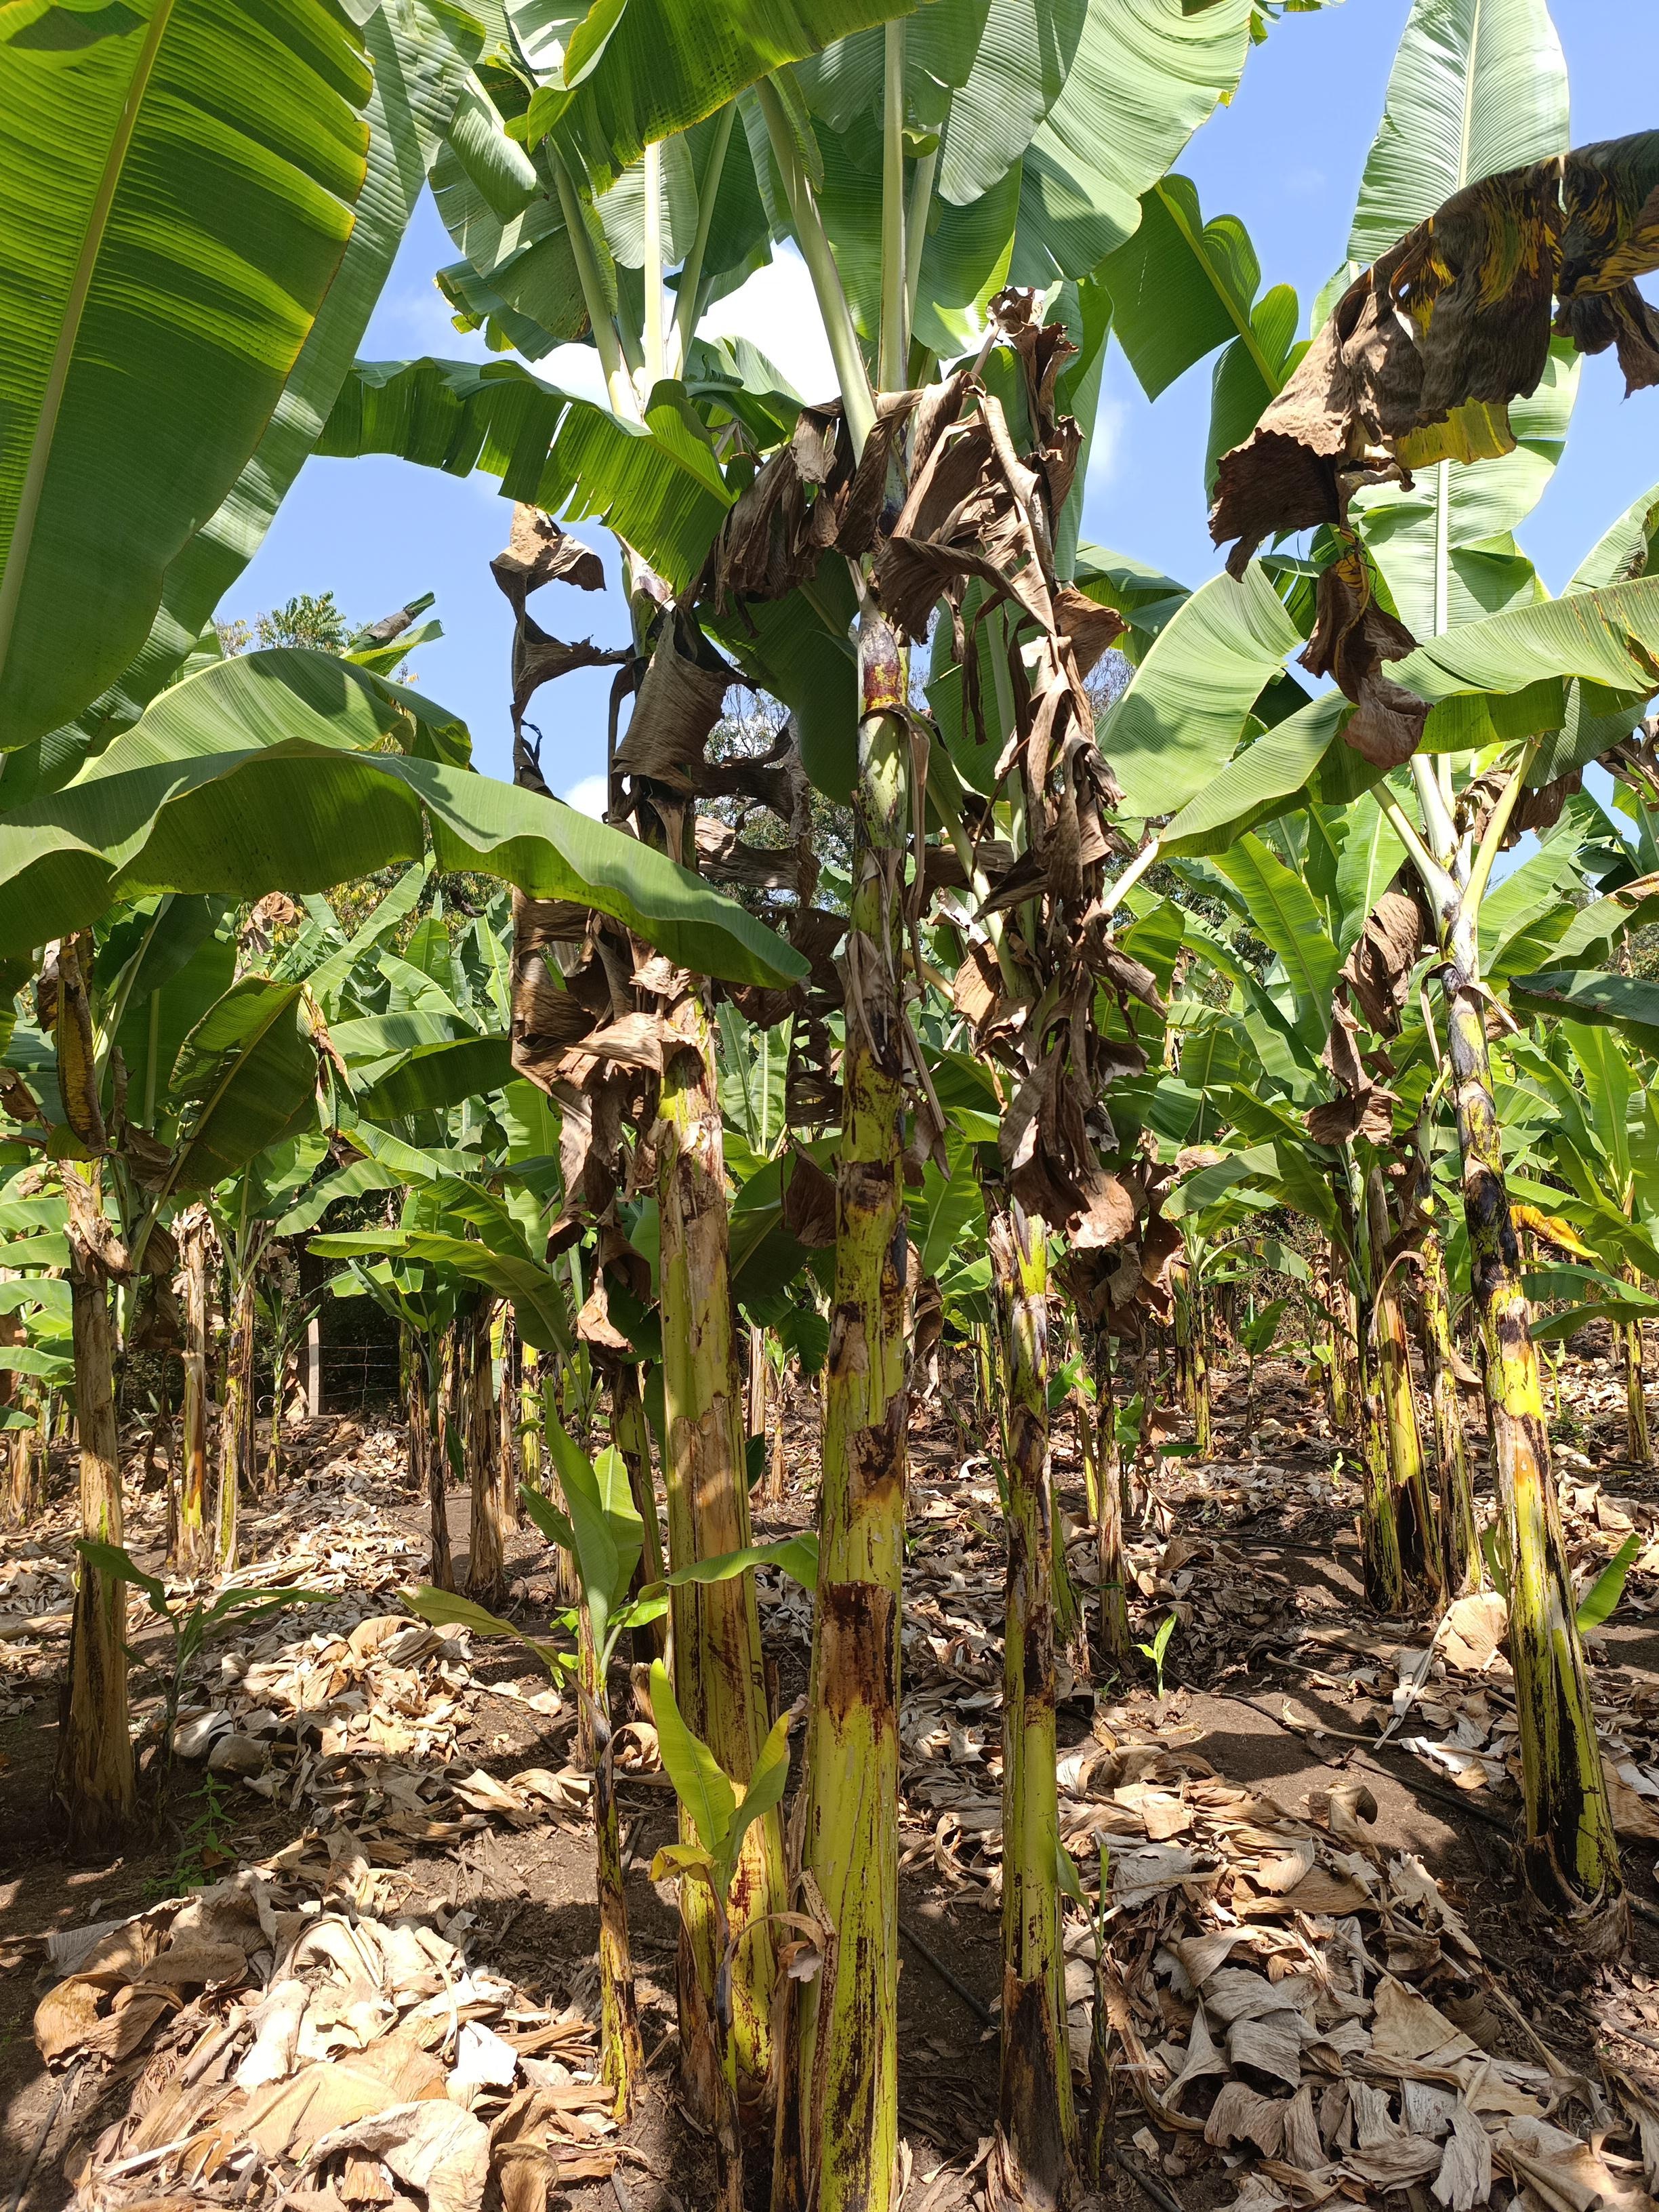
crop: banana
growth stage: vegetative
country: Tanzania
